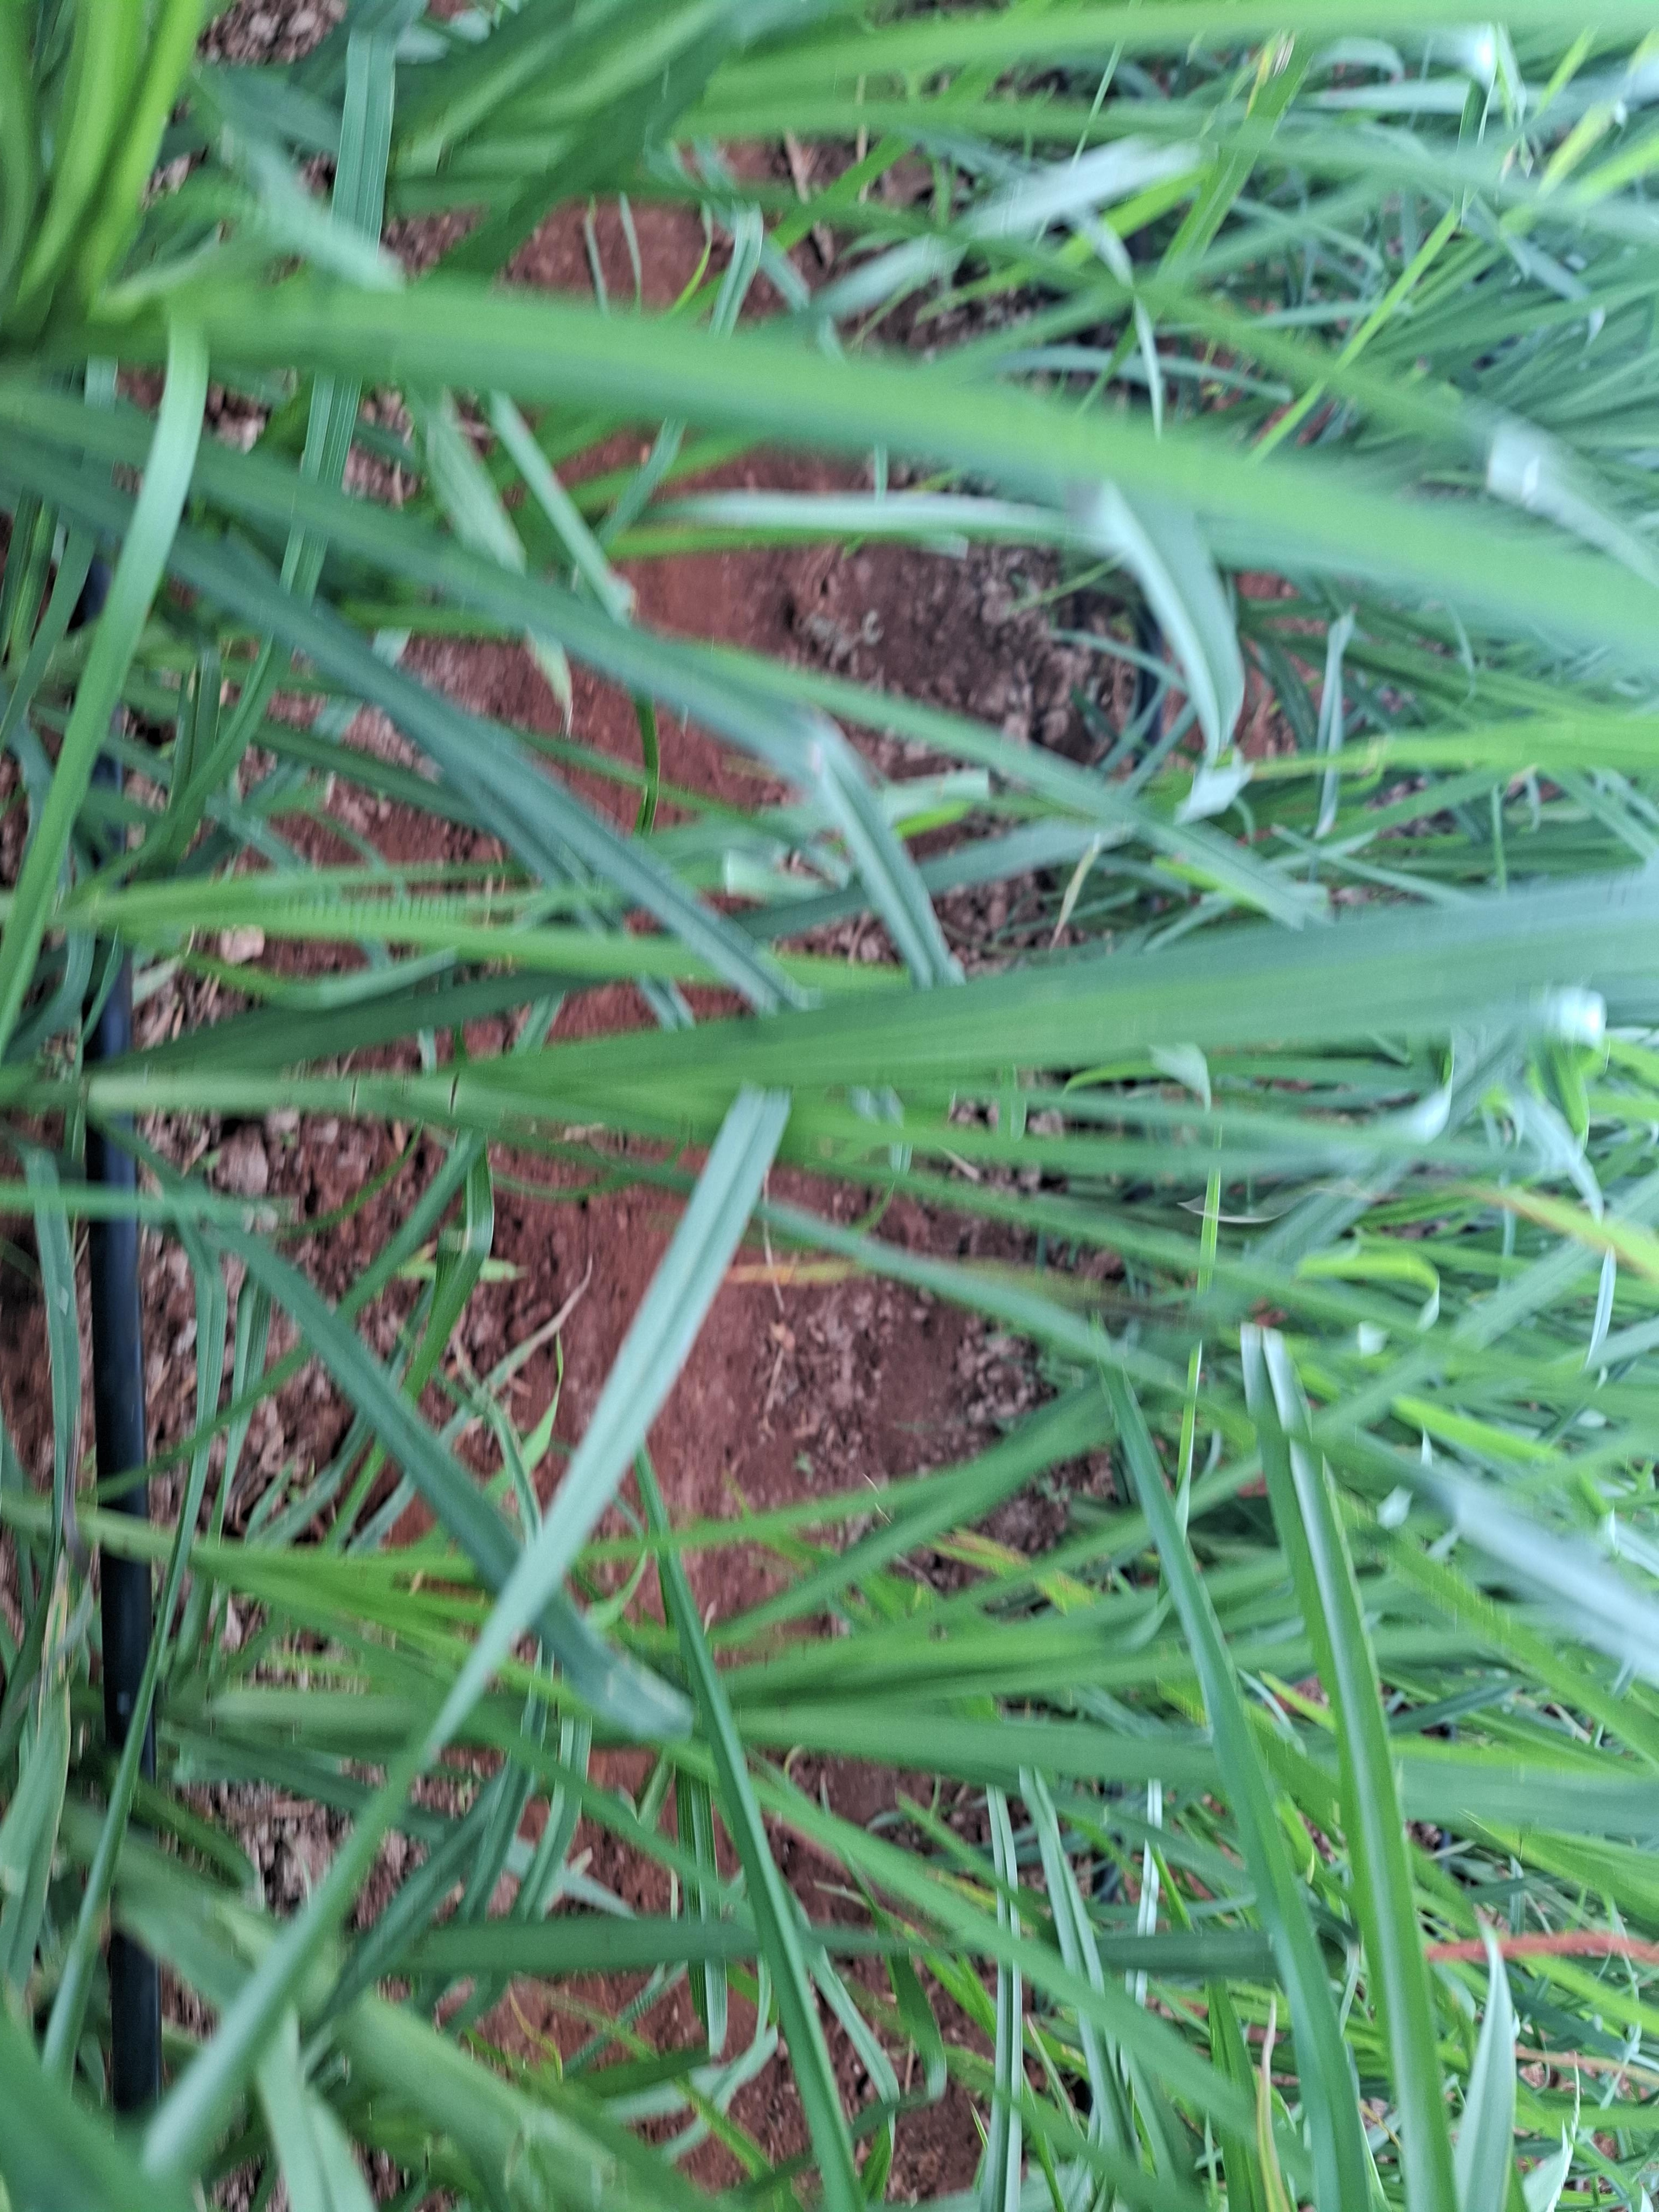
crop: finger millet
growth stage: vegetative
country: Kenya
